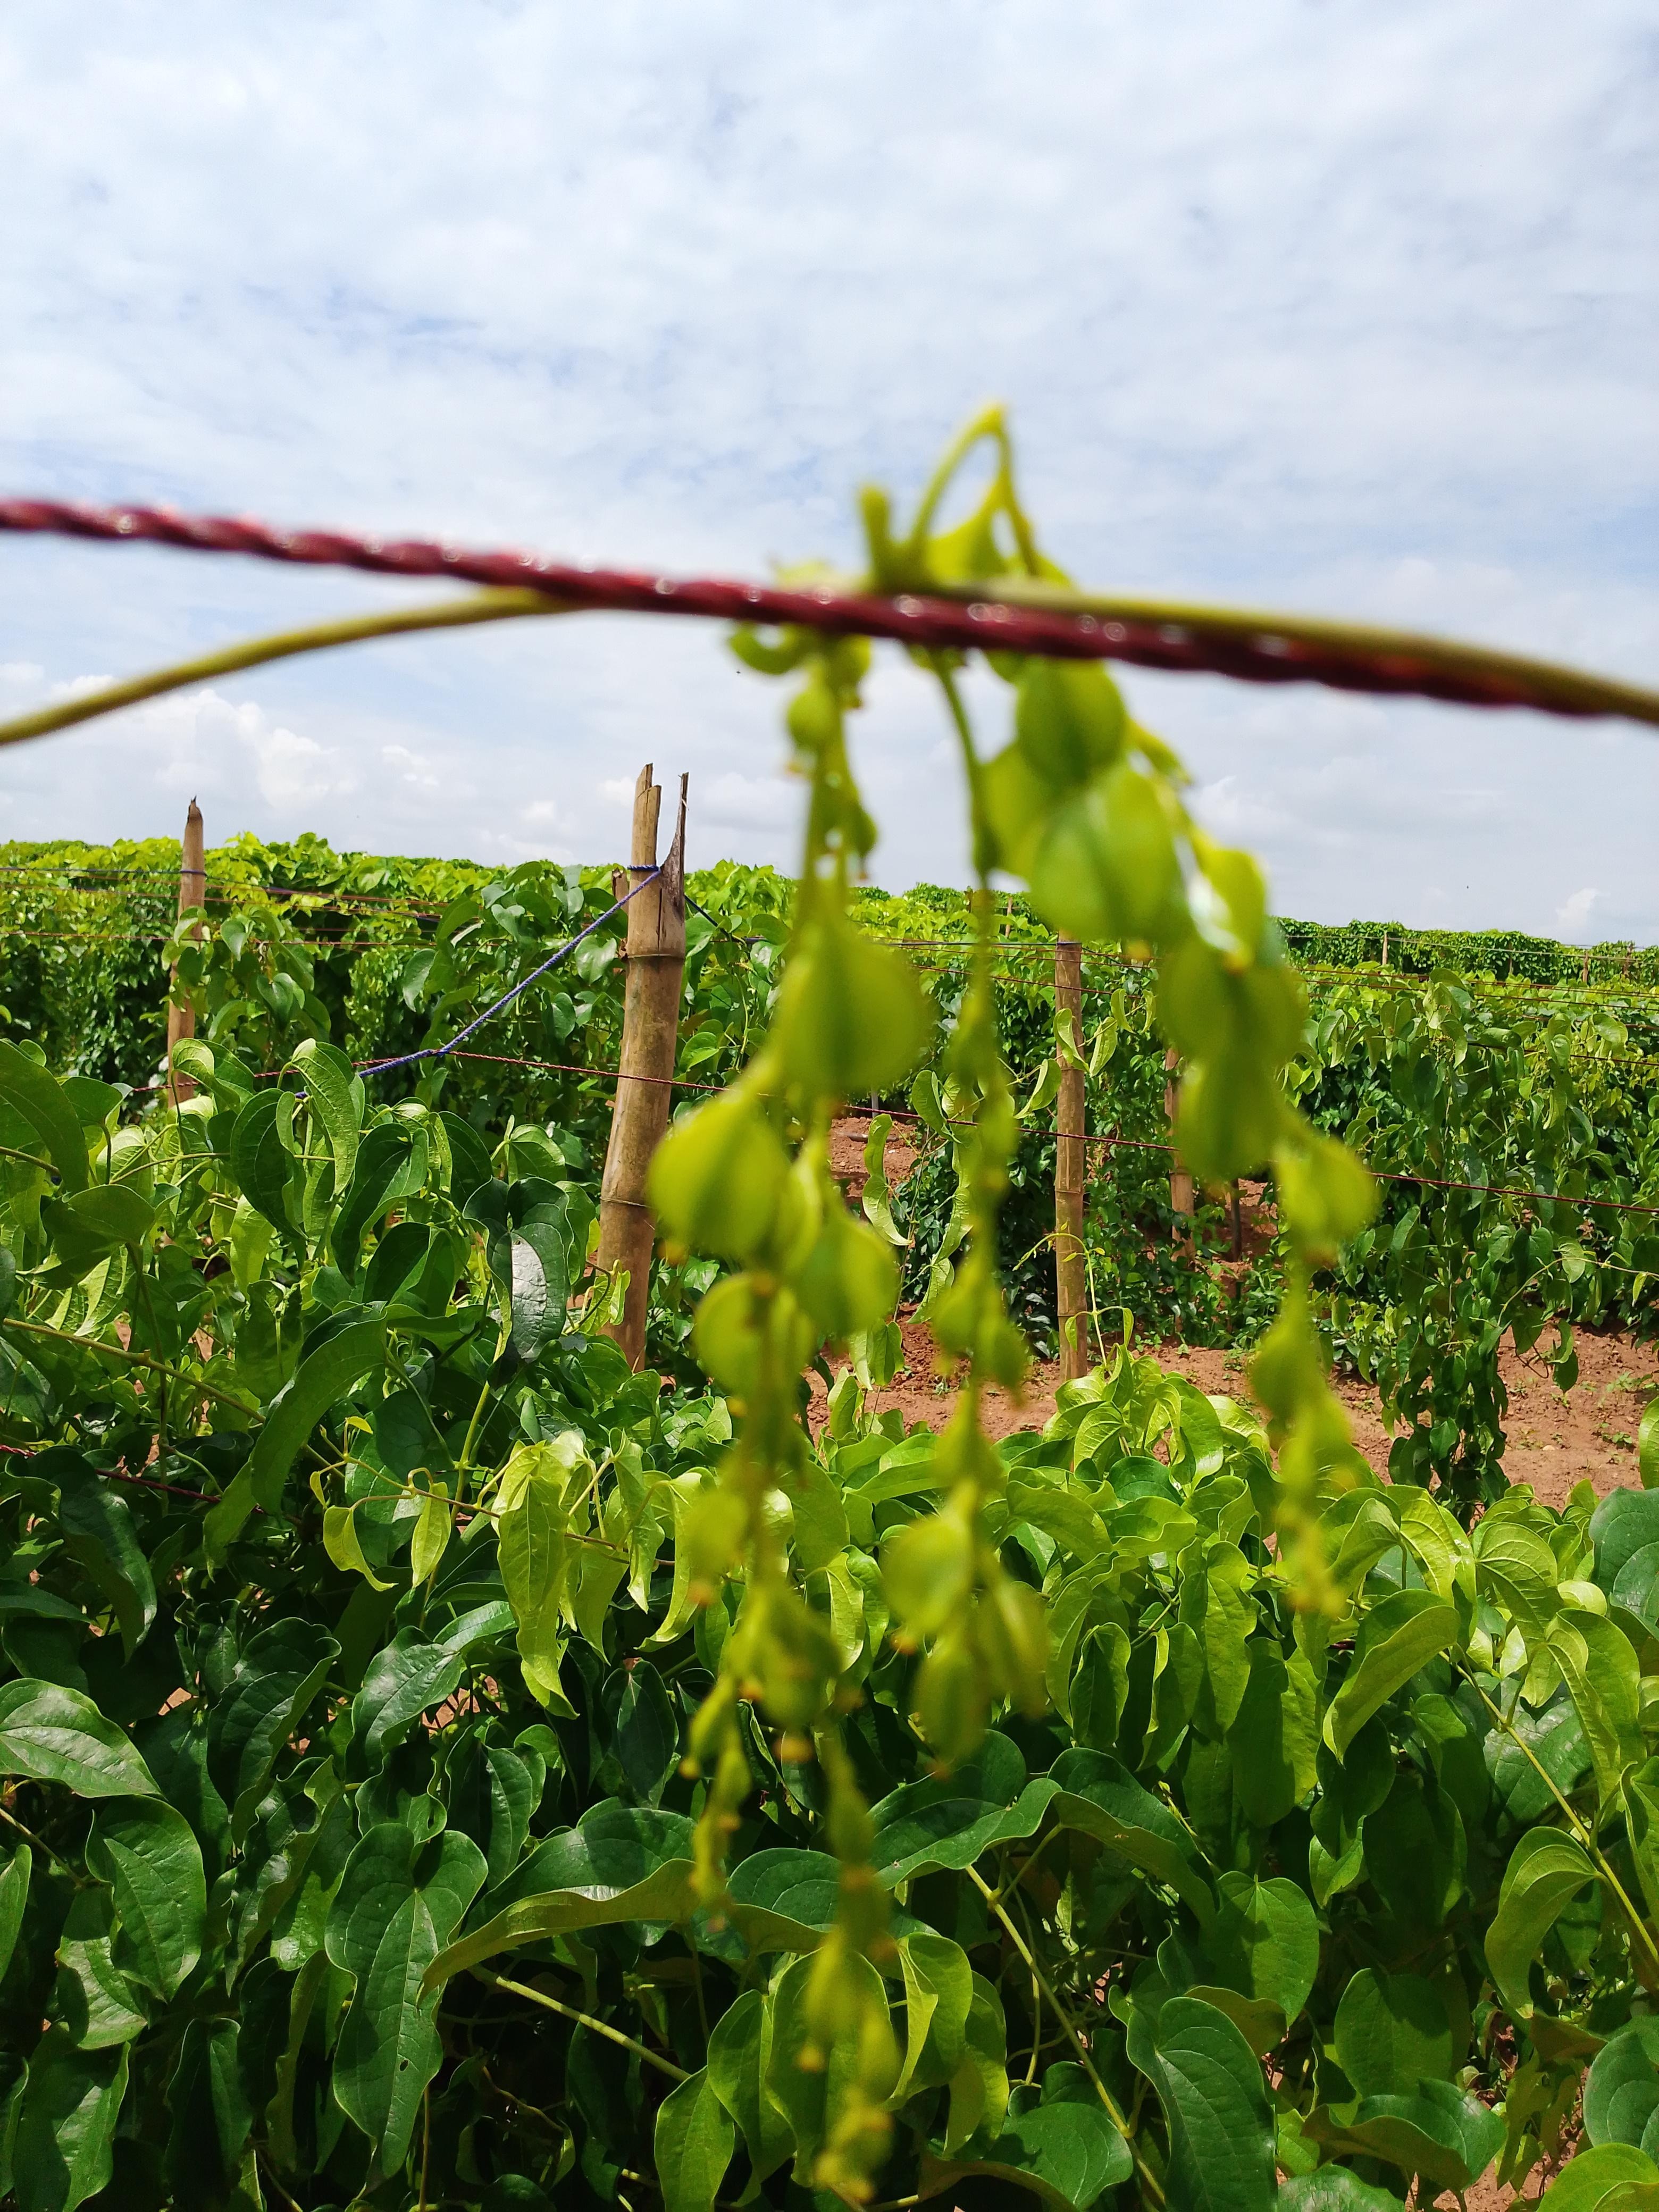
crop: yam
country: Nigeria
